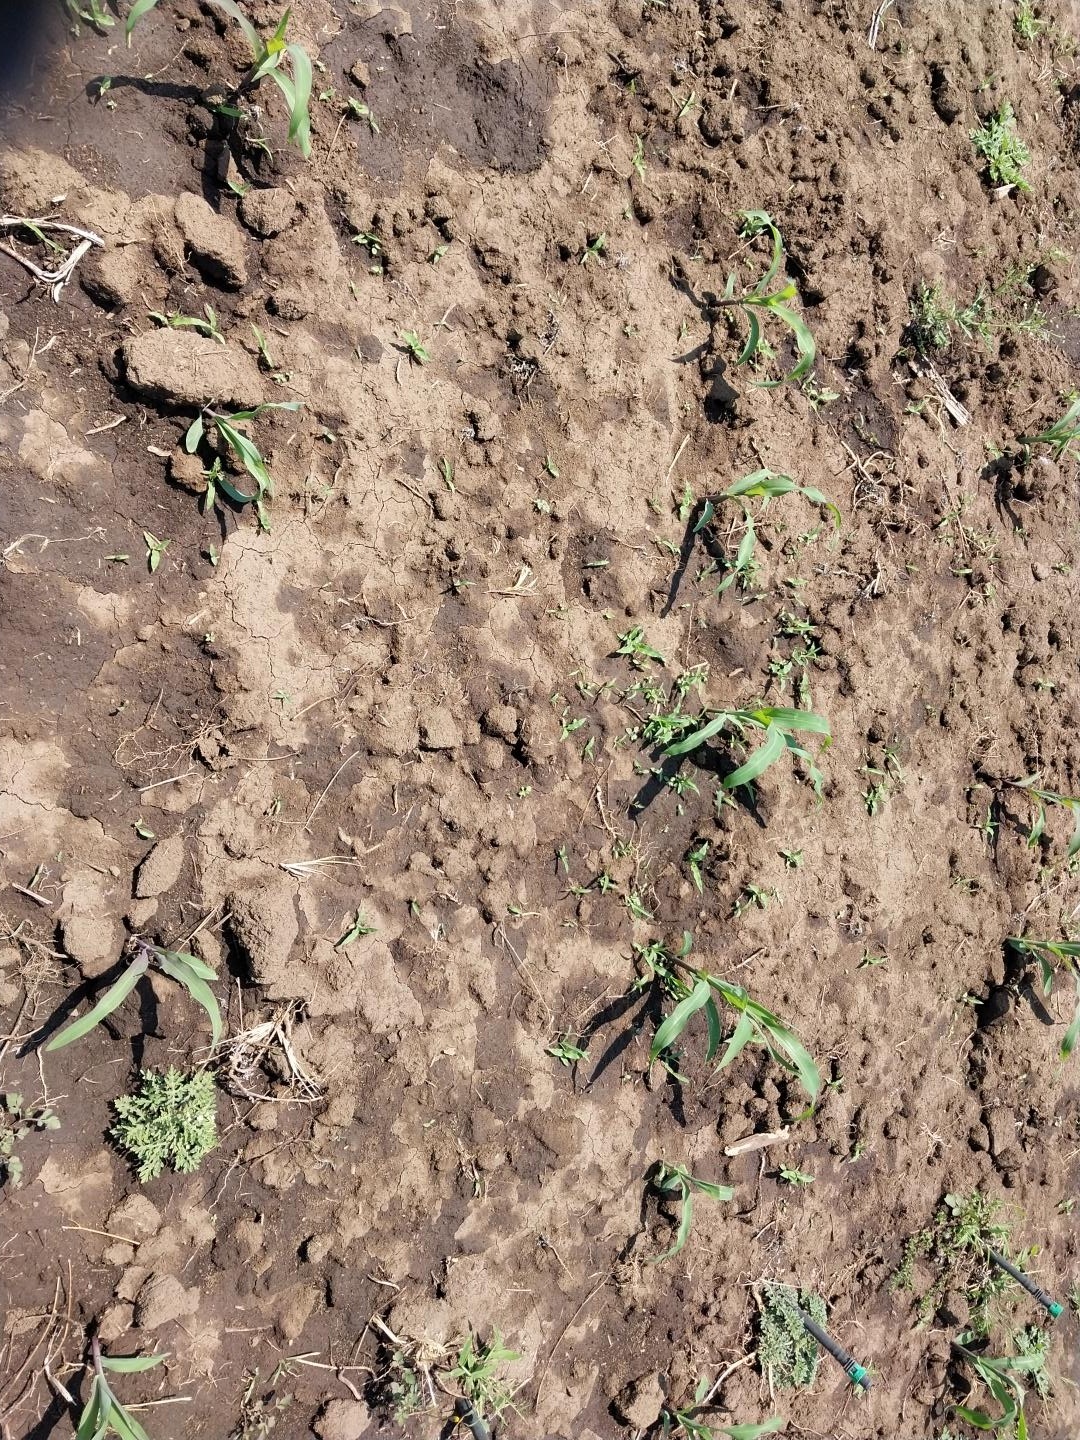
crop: maize
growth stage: emergence
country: Tanzania
